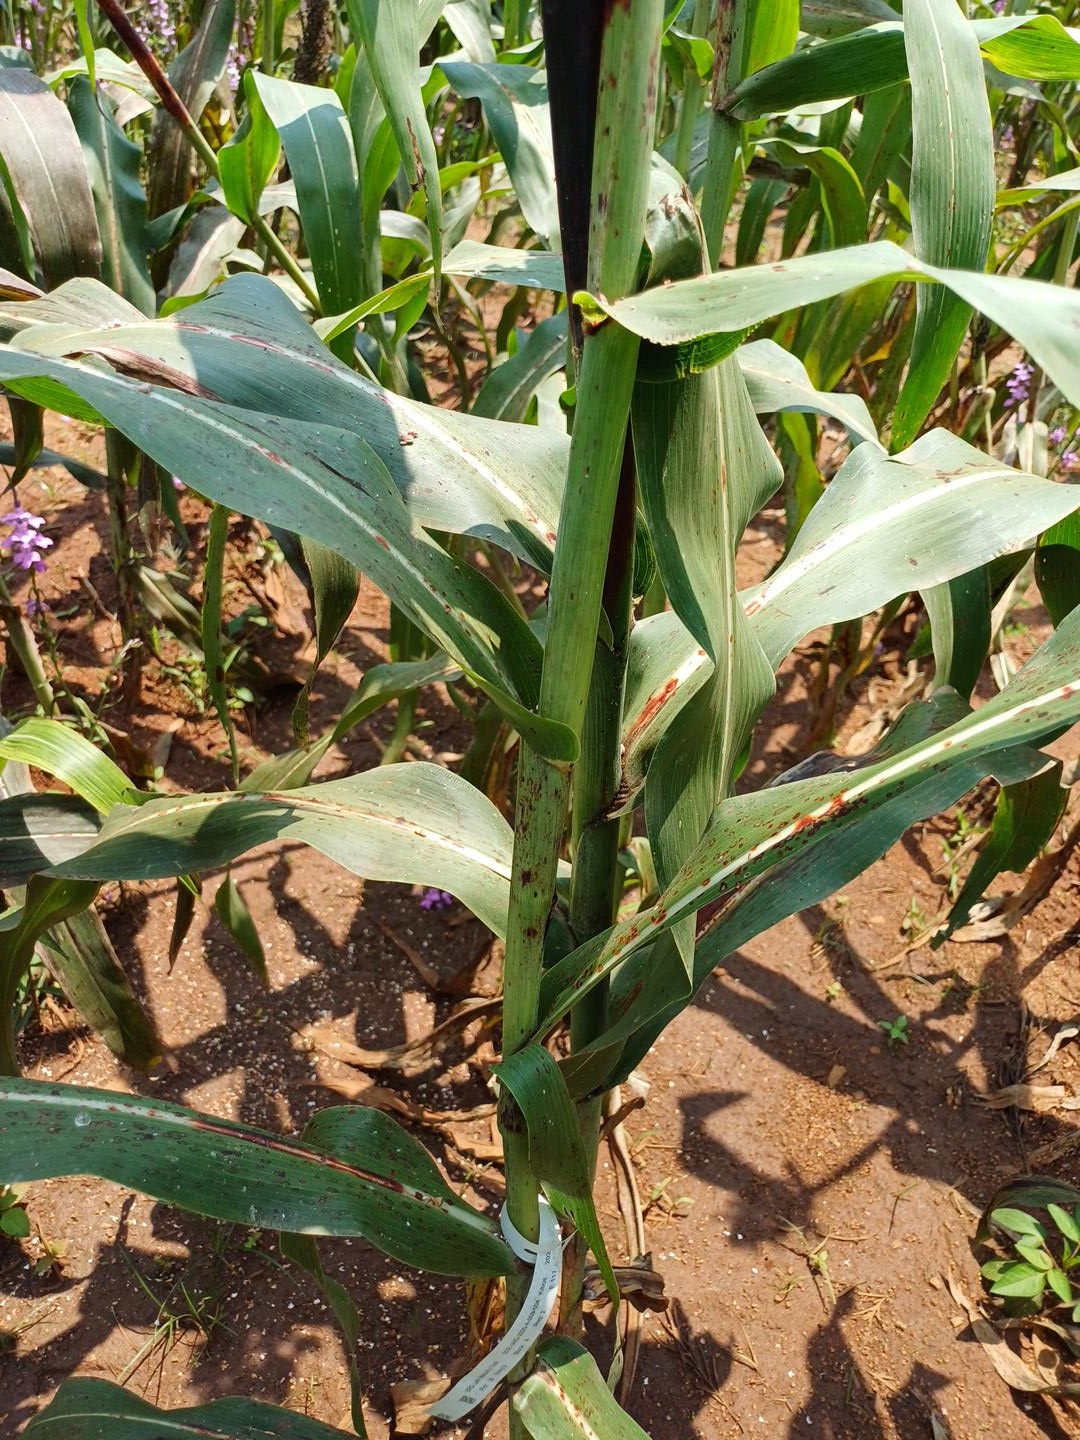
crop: sorghum
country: Kenya
